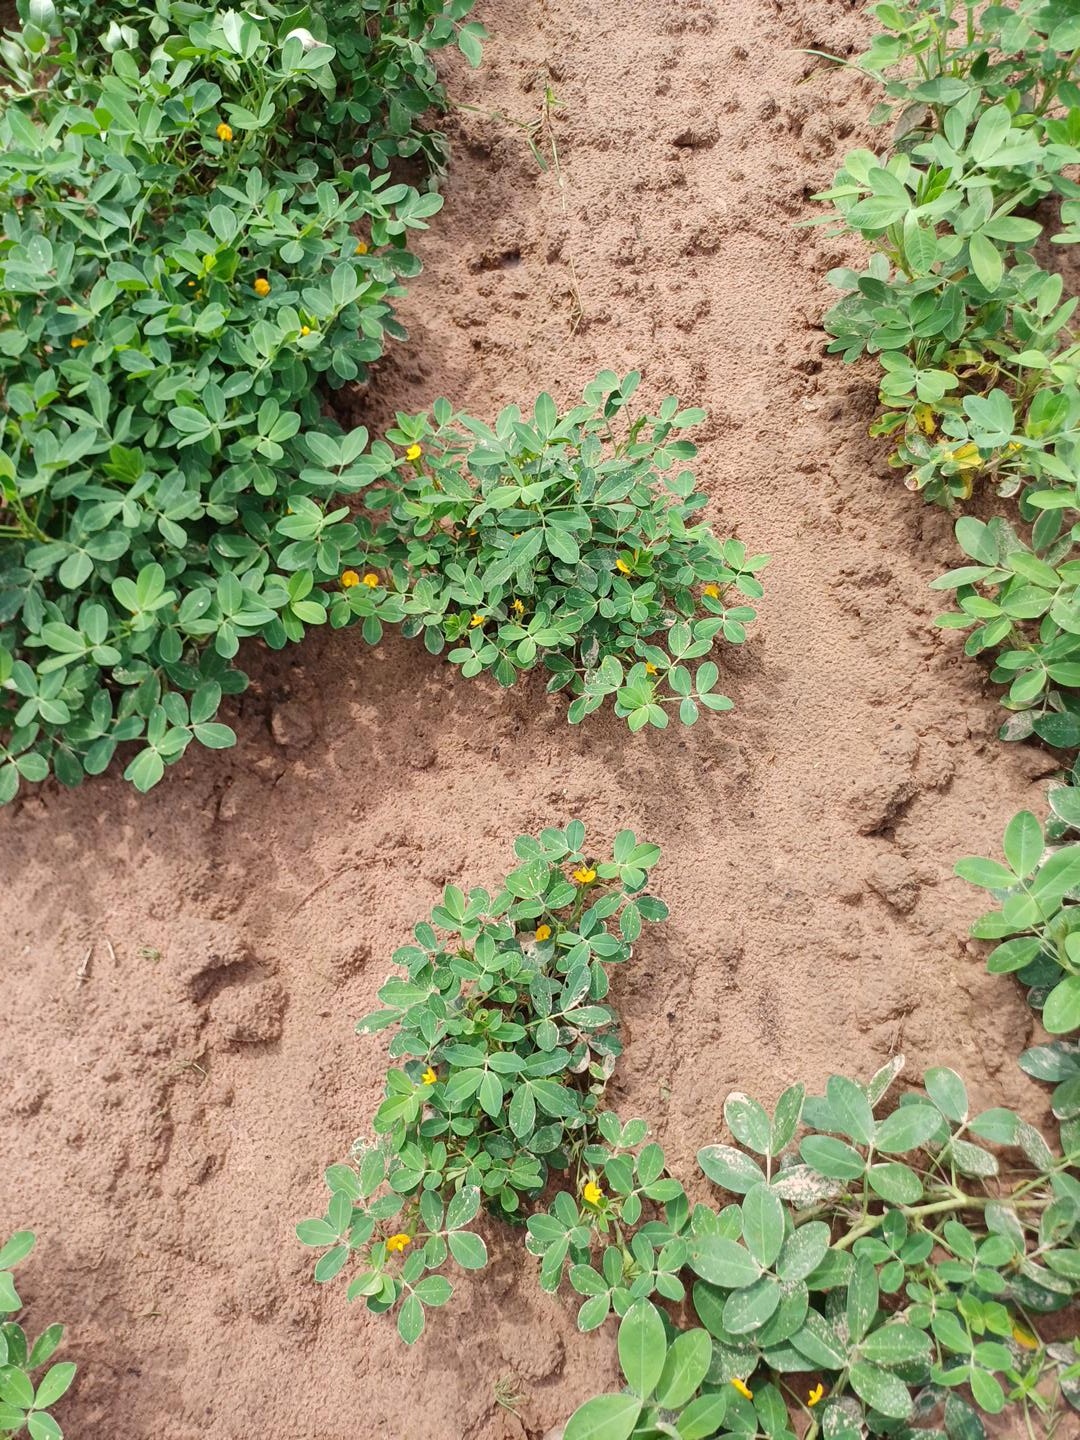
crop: groundnut
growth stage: flowering
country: Senegal
